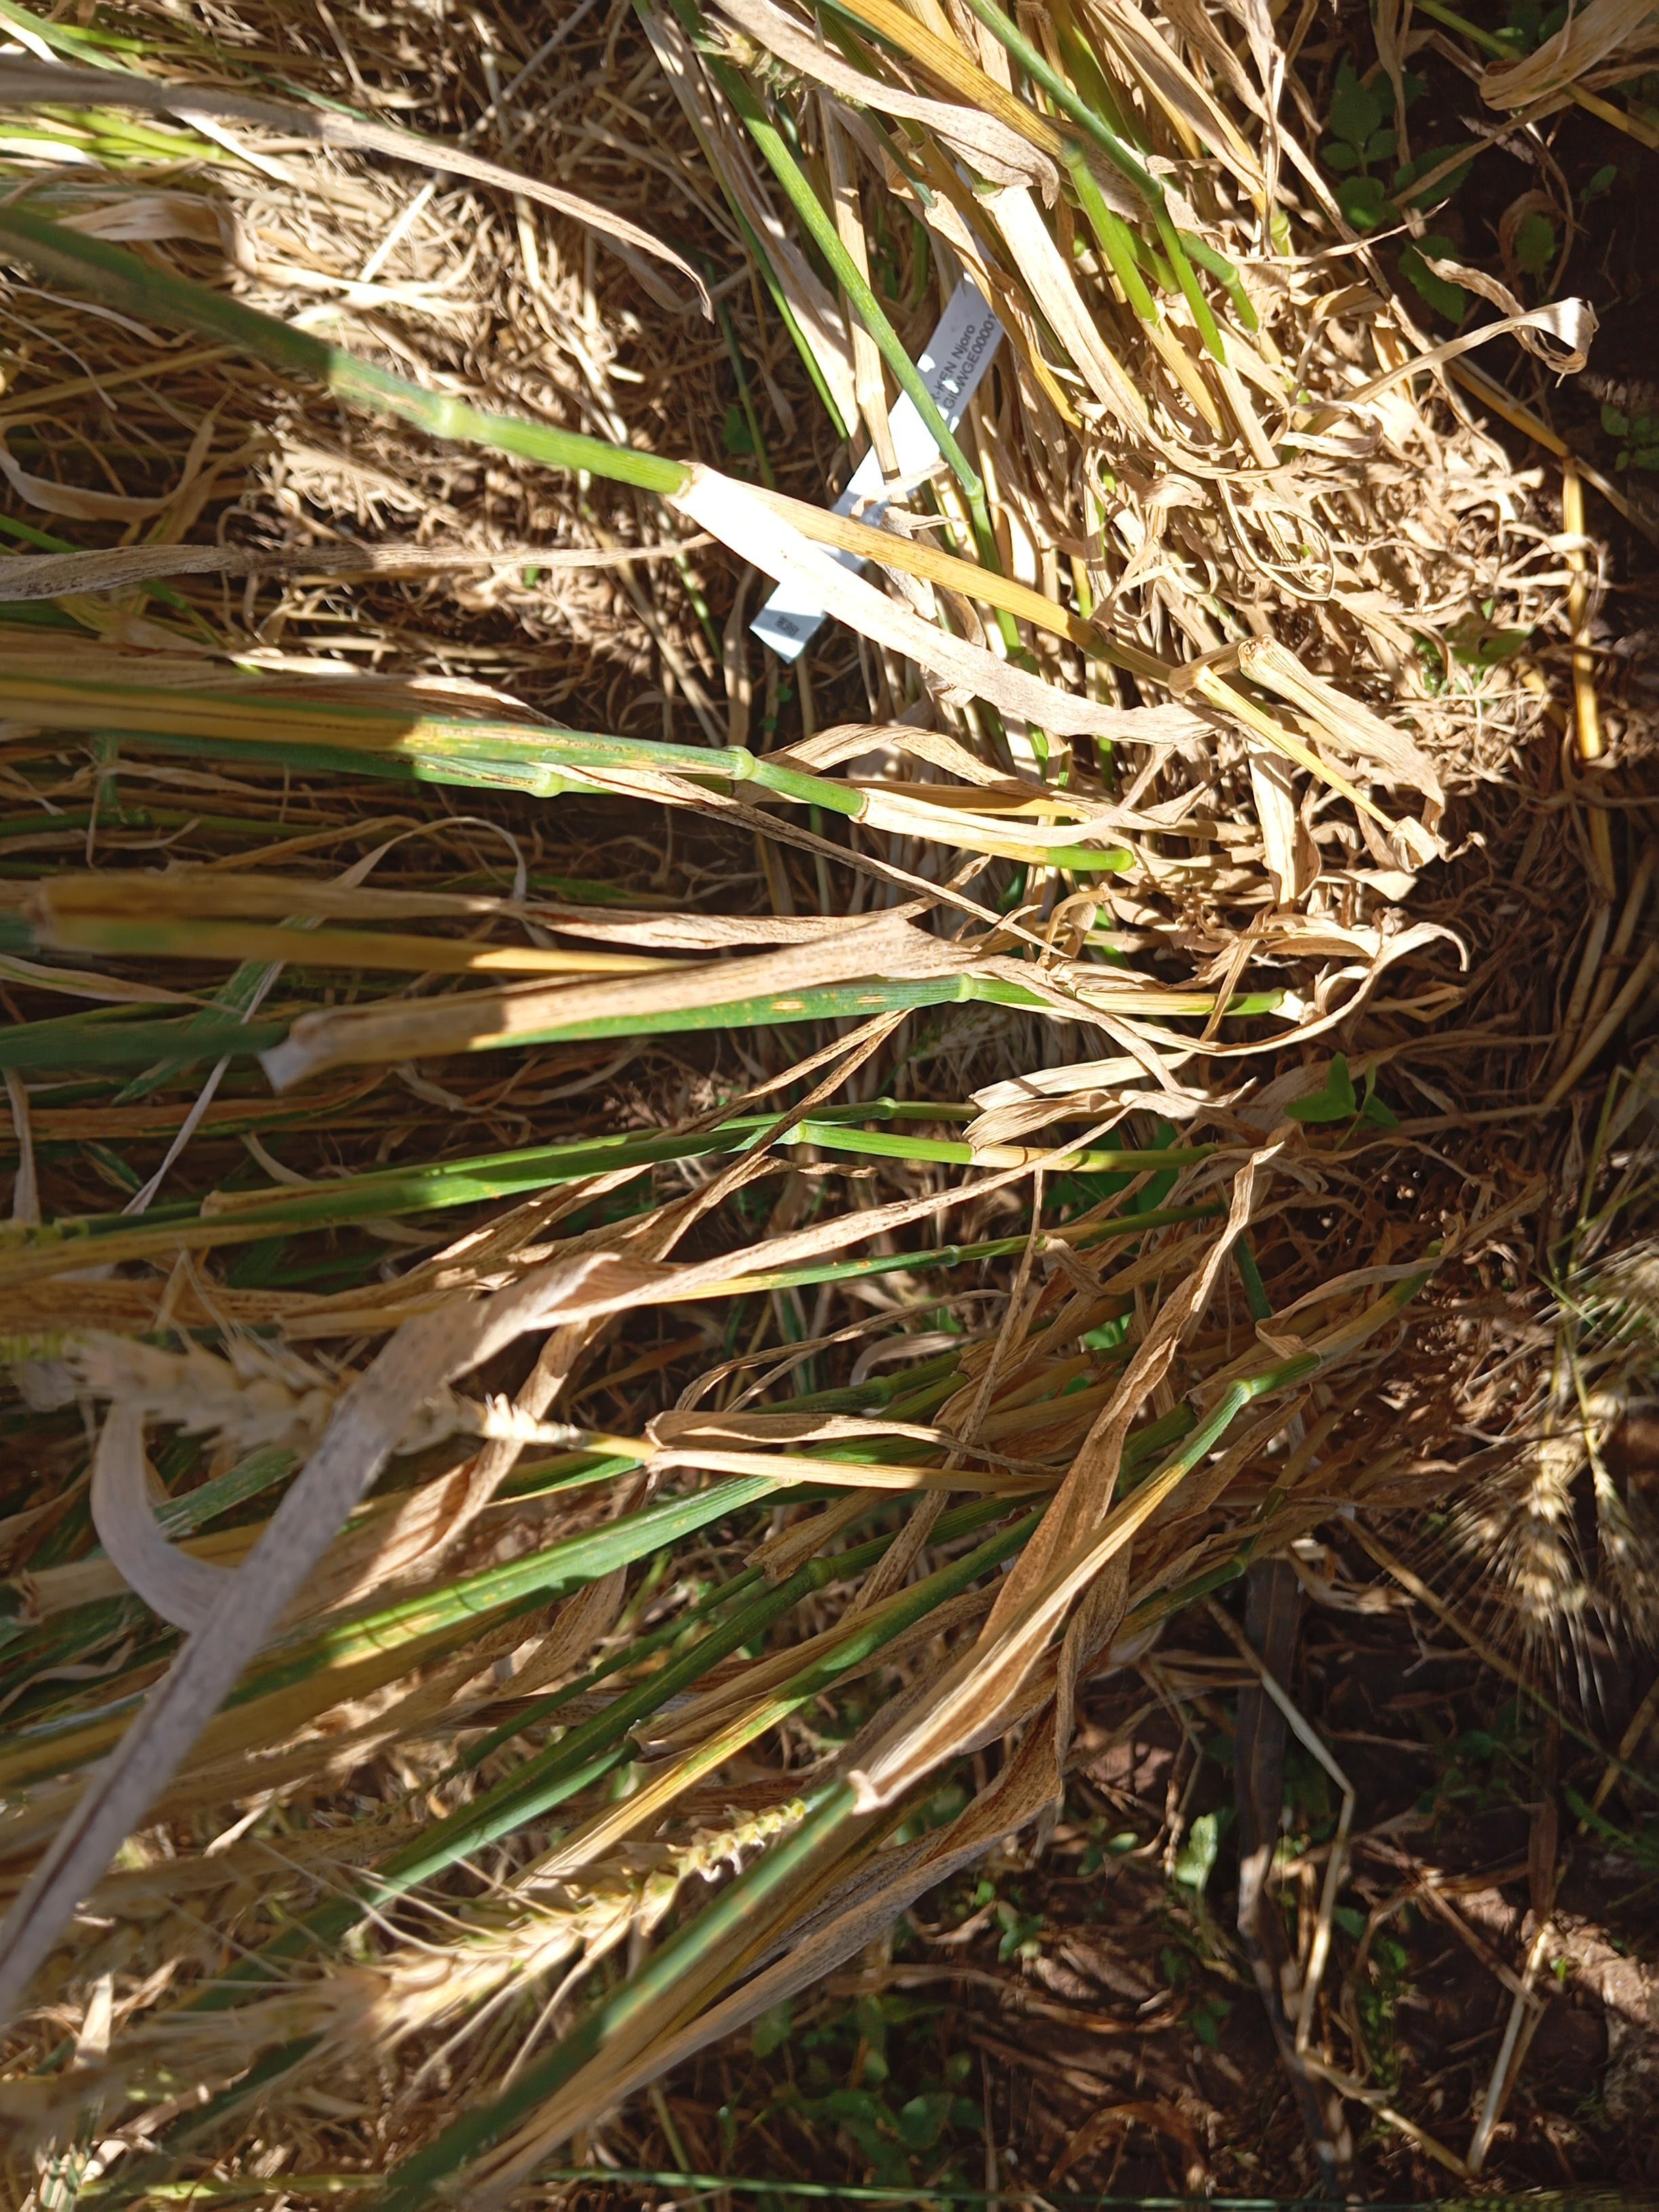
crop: wheat
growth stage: maturity
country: Kenya
